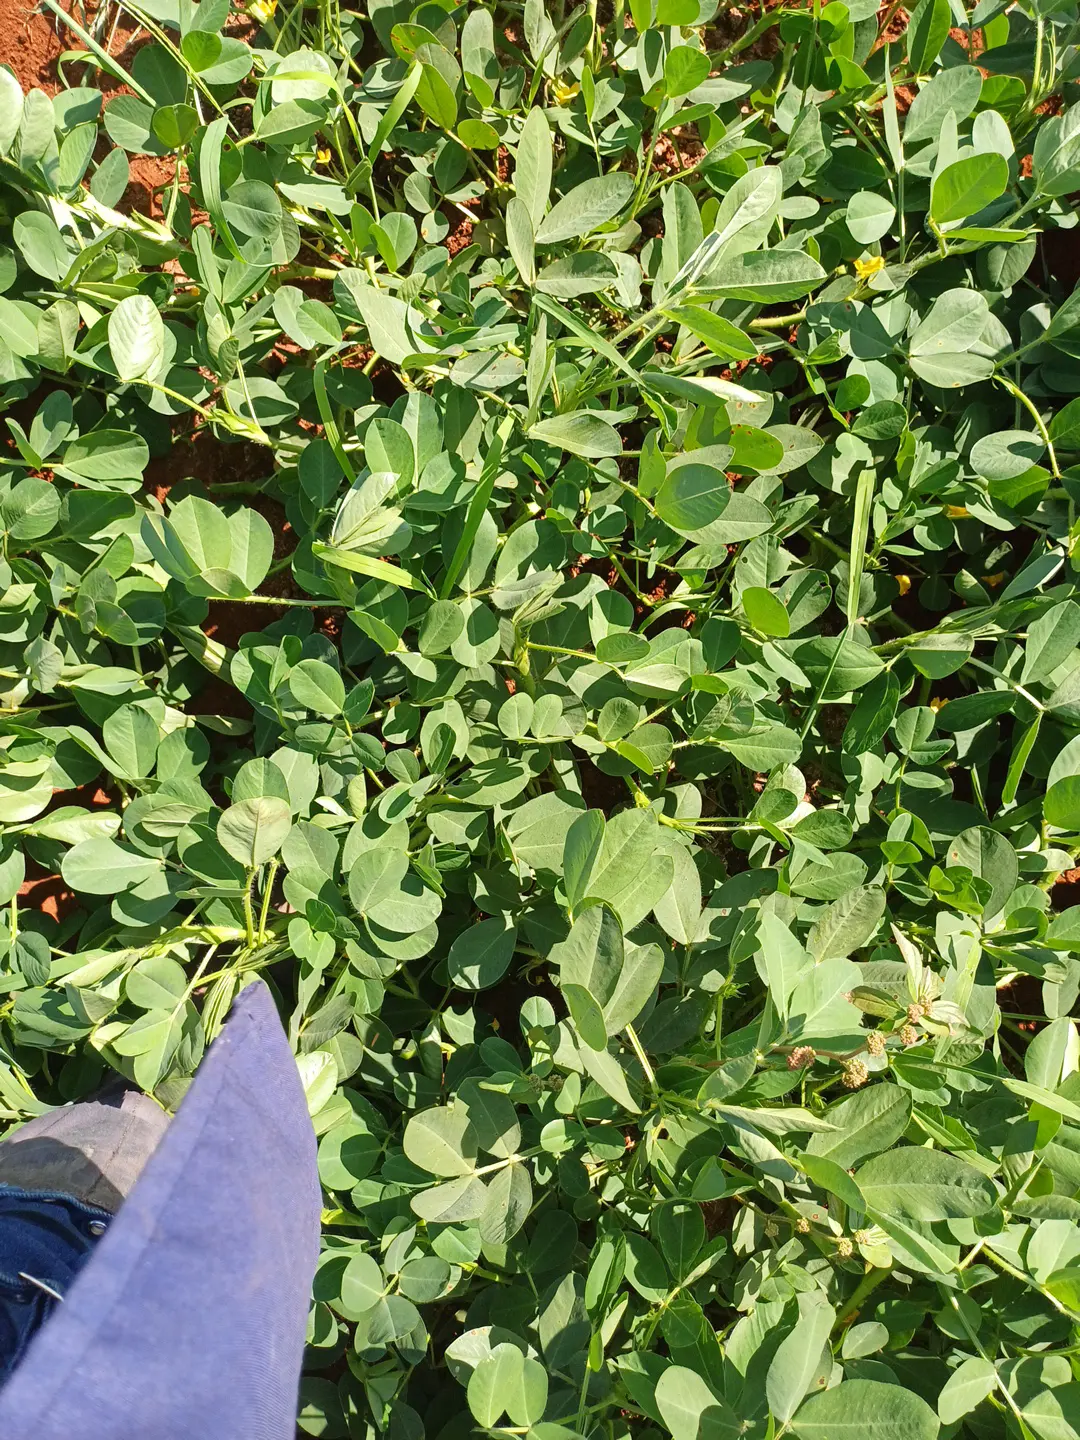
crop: groundnut
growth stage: flowering
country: Kenya
